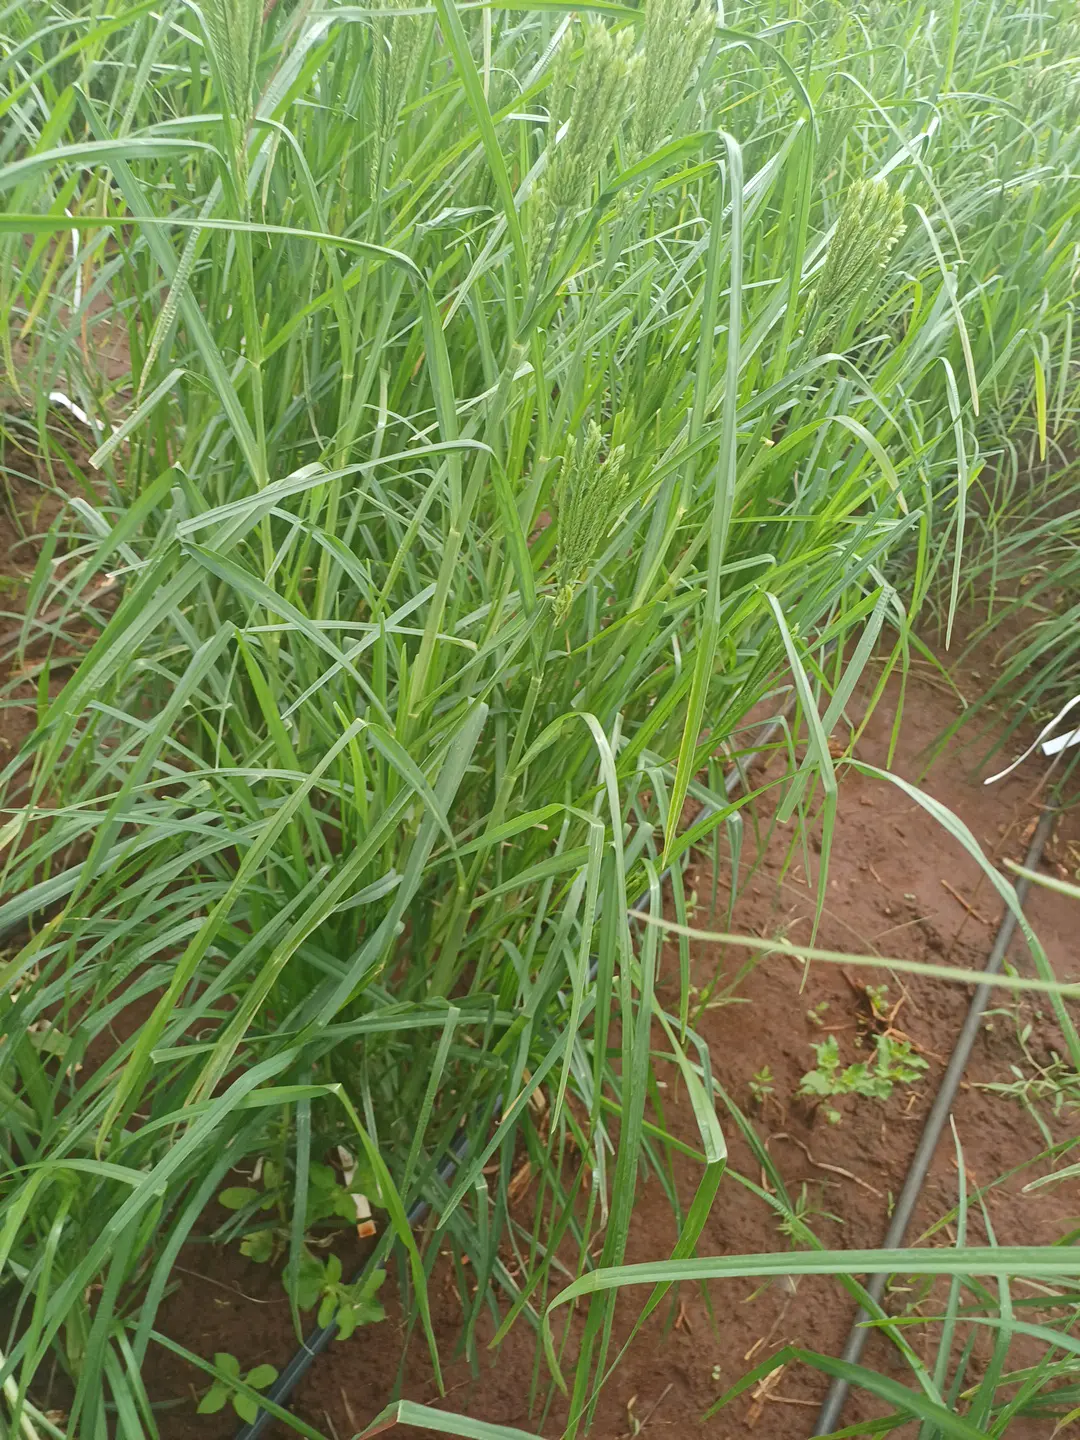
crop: finger millet
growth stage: flowering
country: Kenya
